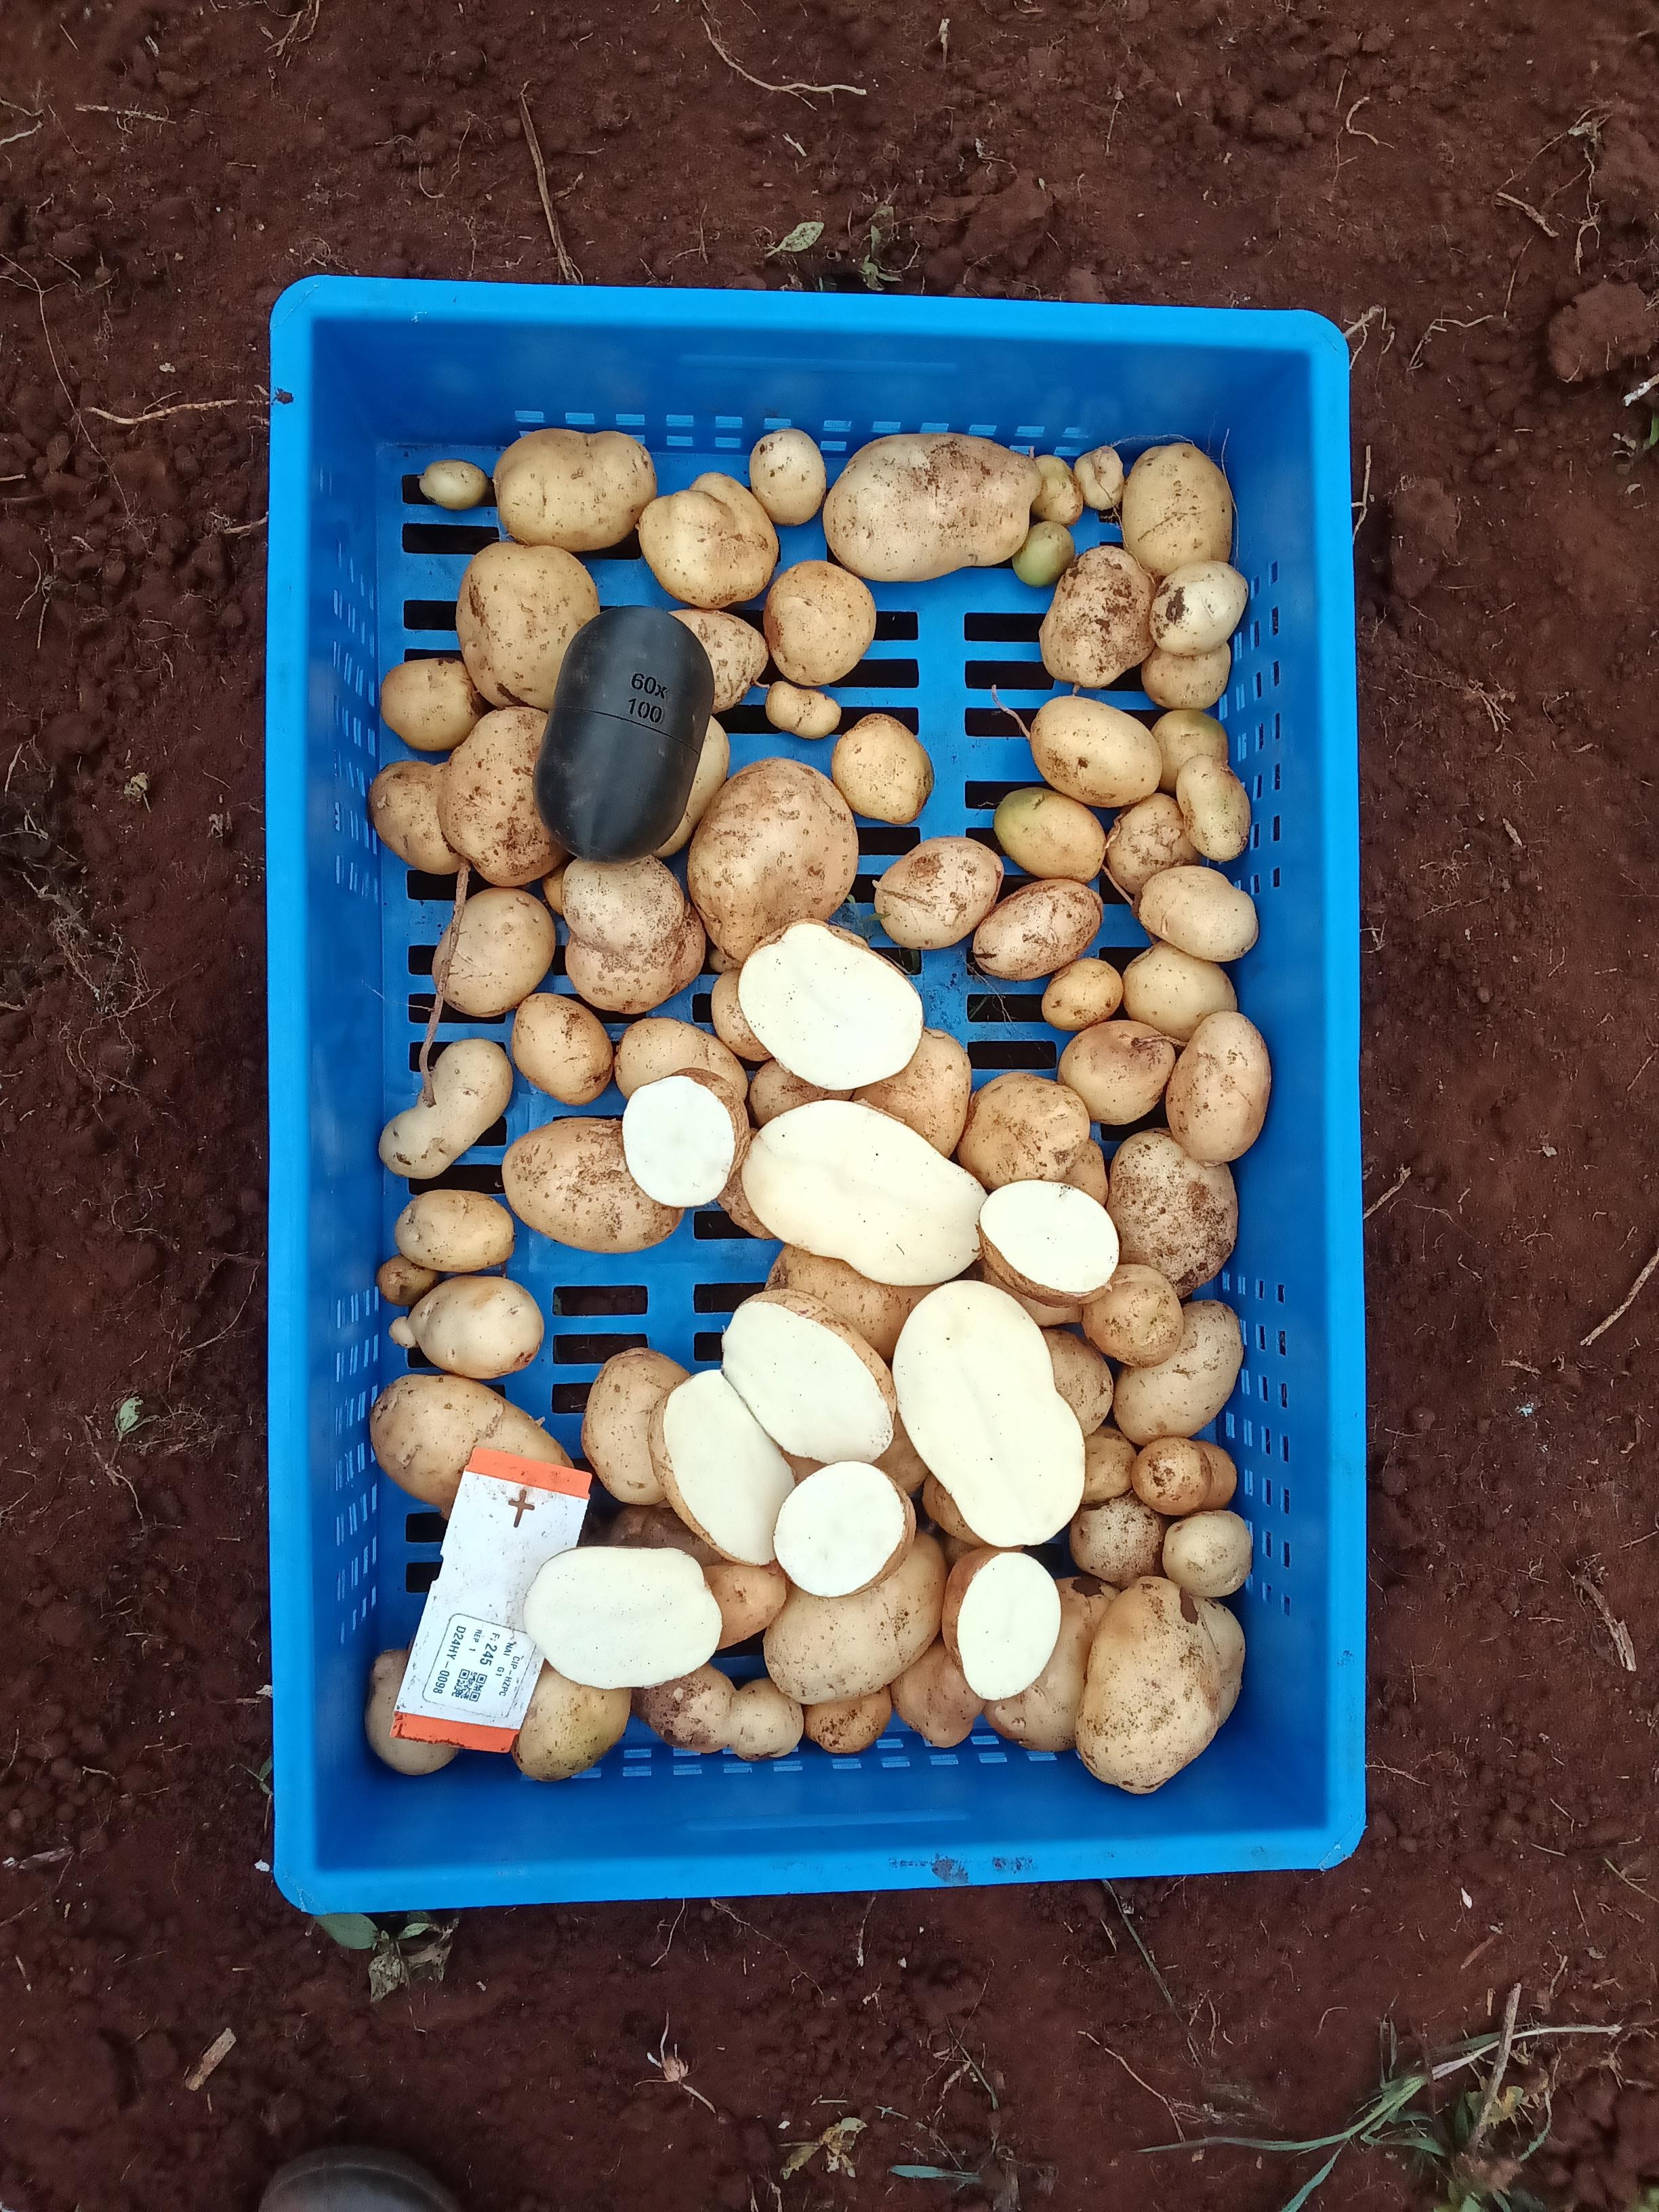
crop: potato
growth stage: harvest maturity
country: Kenya
